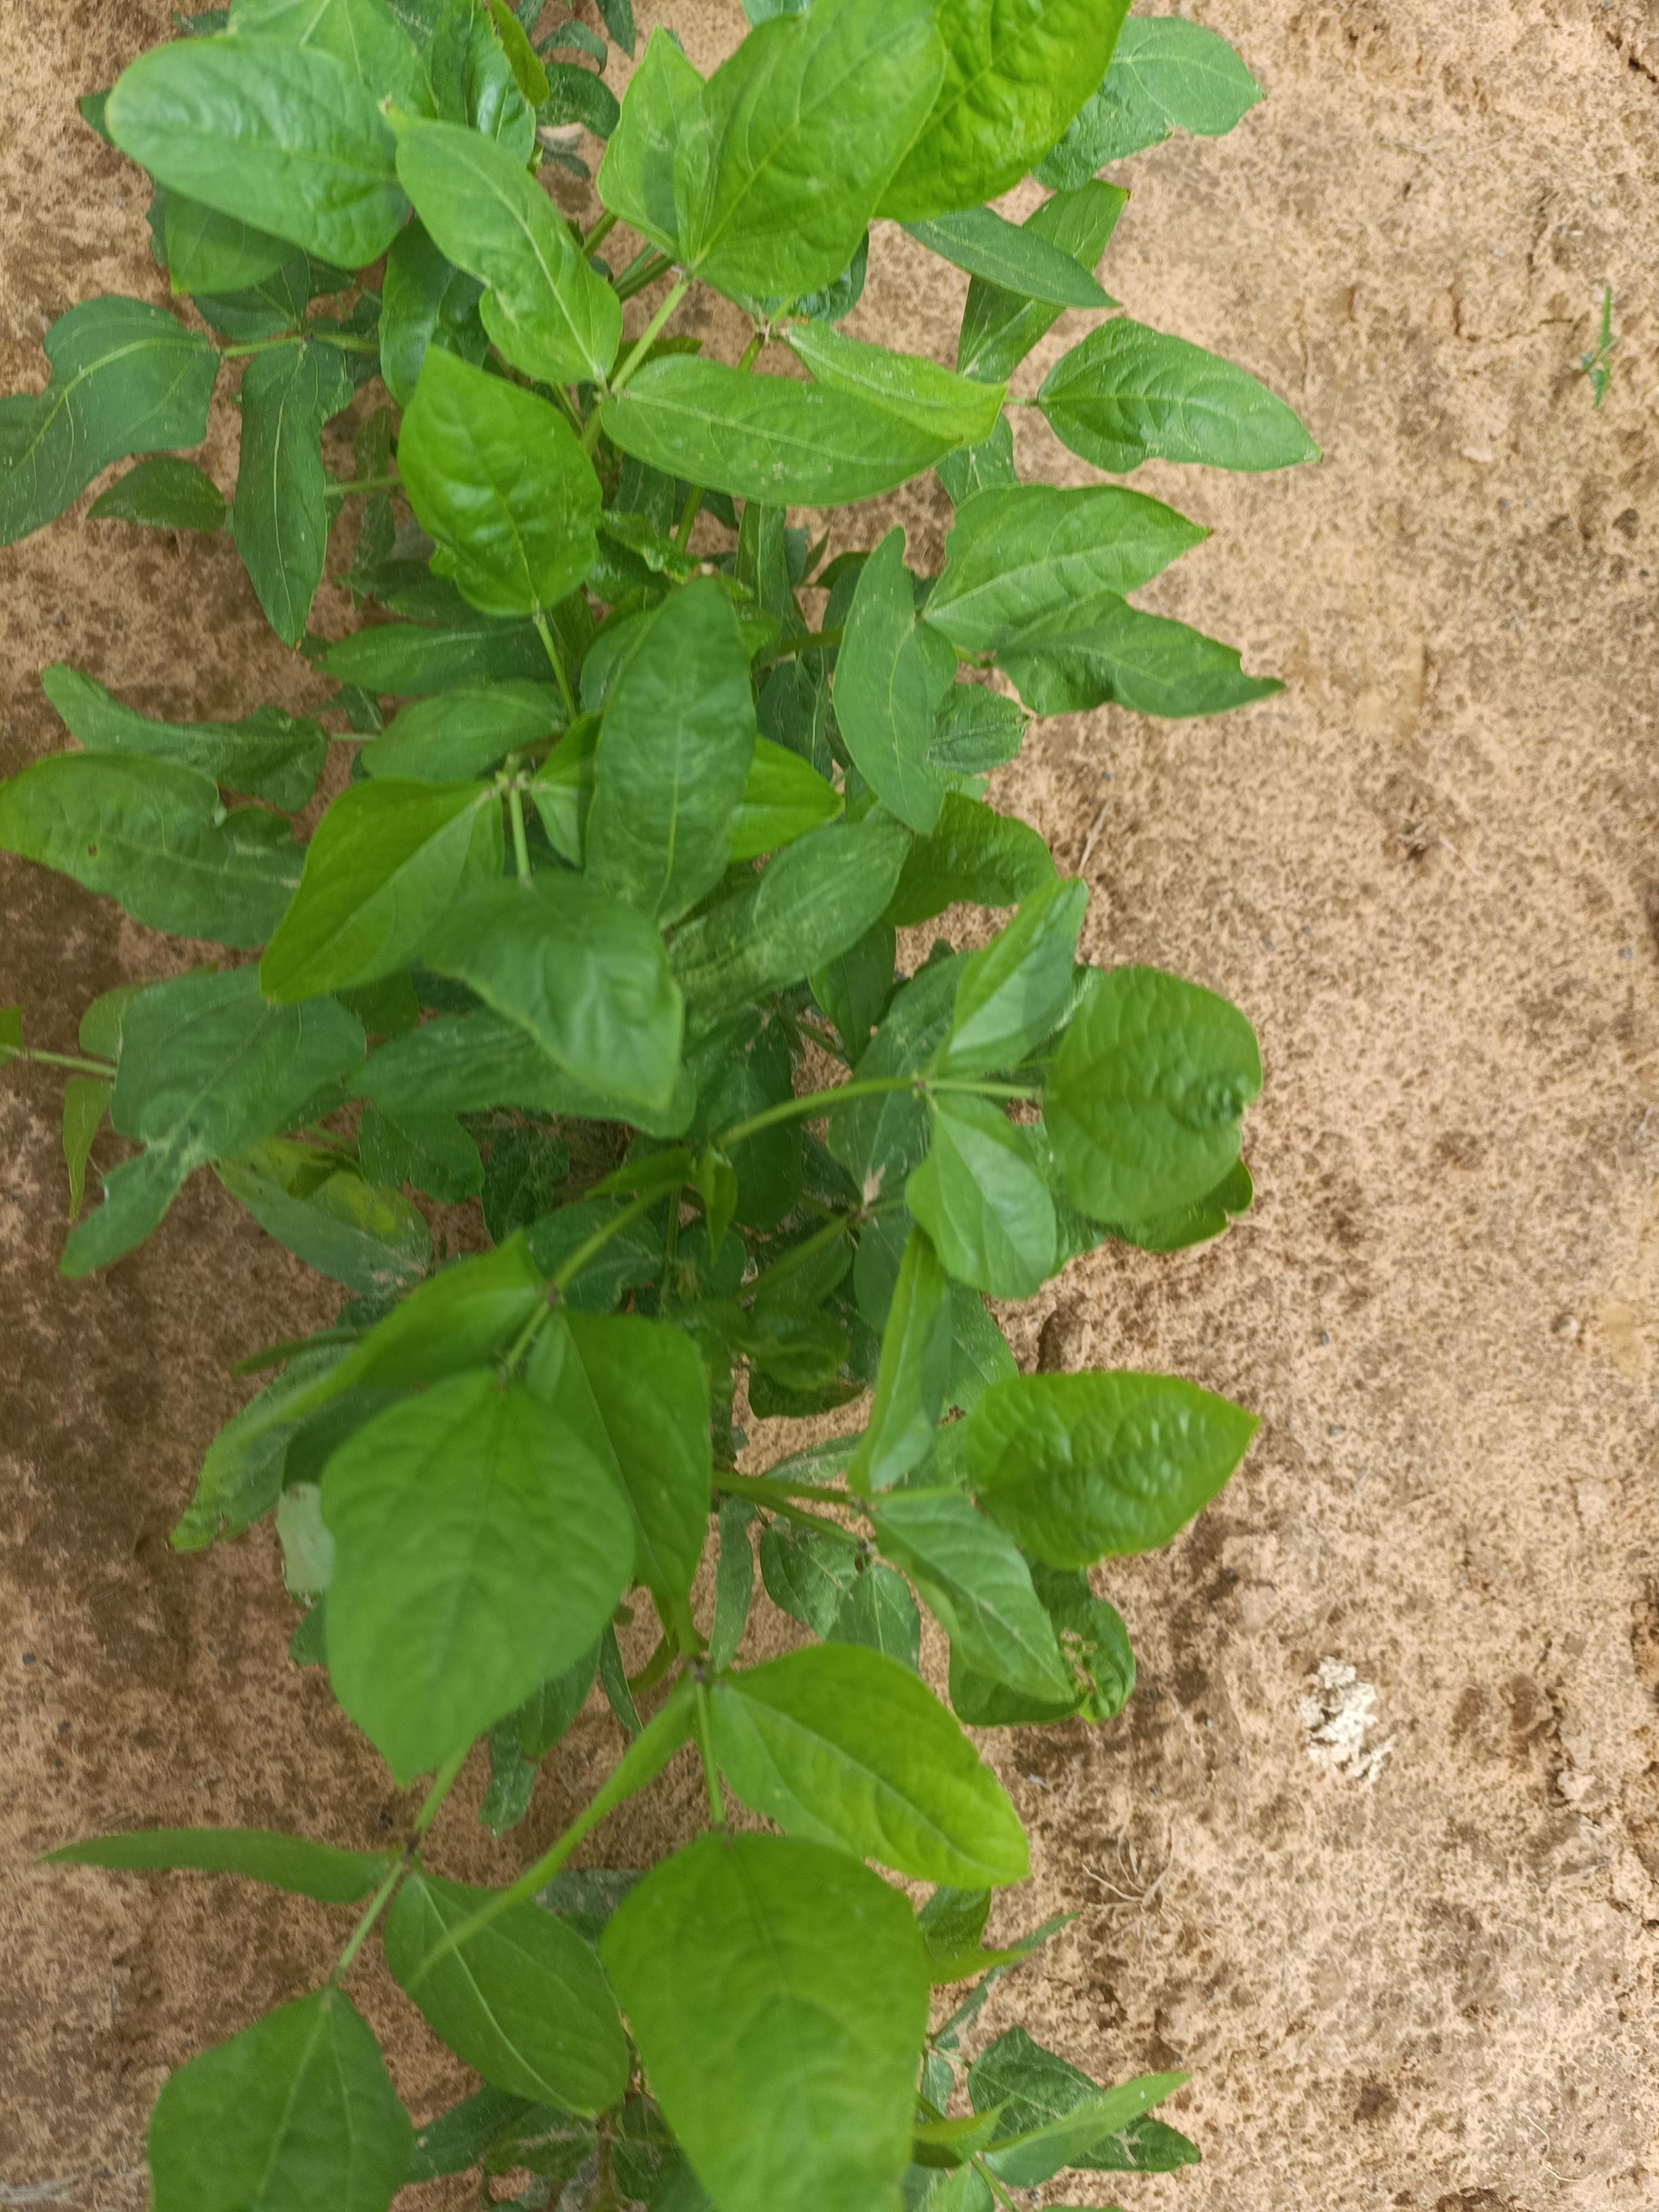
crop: cowpea
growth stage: emergence
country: Nigeria
